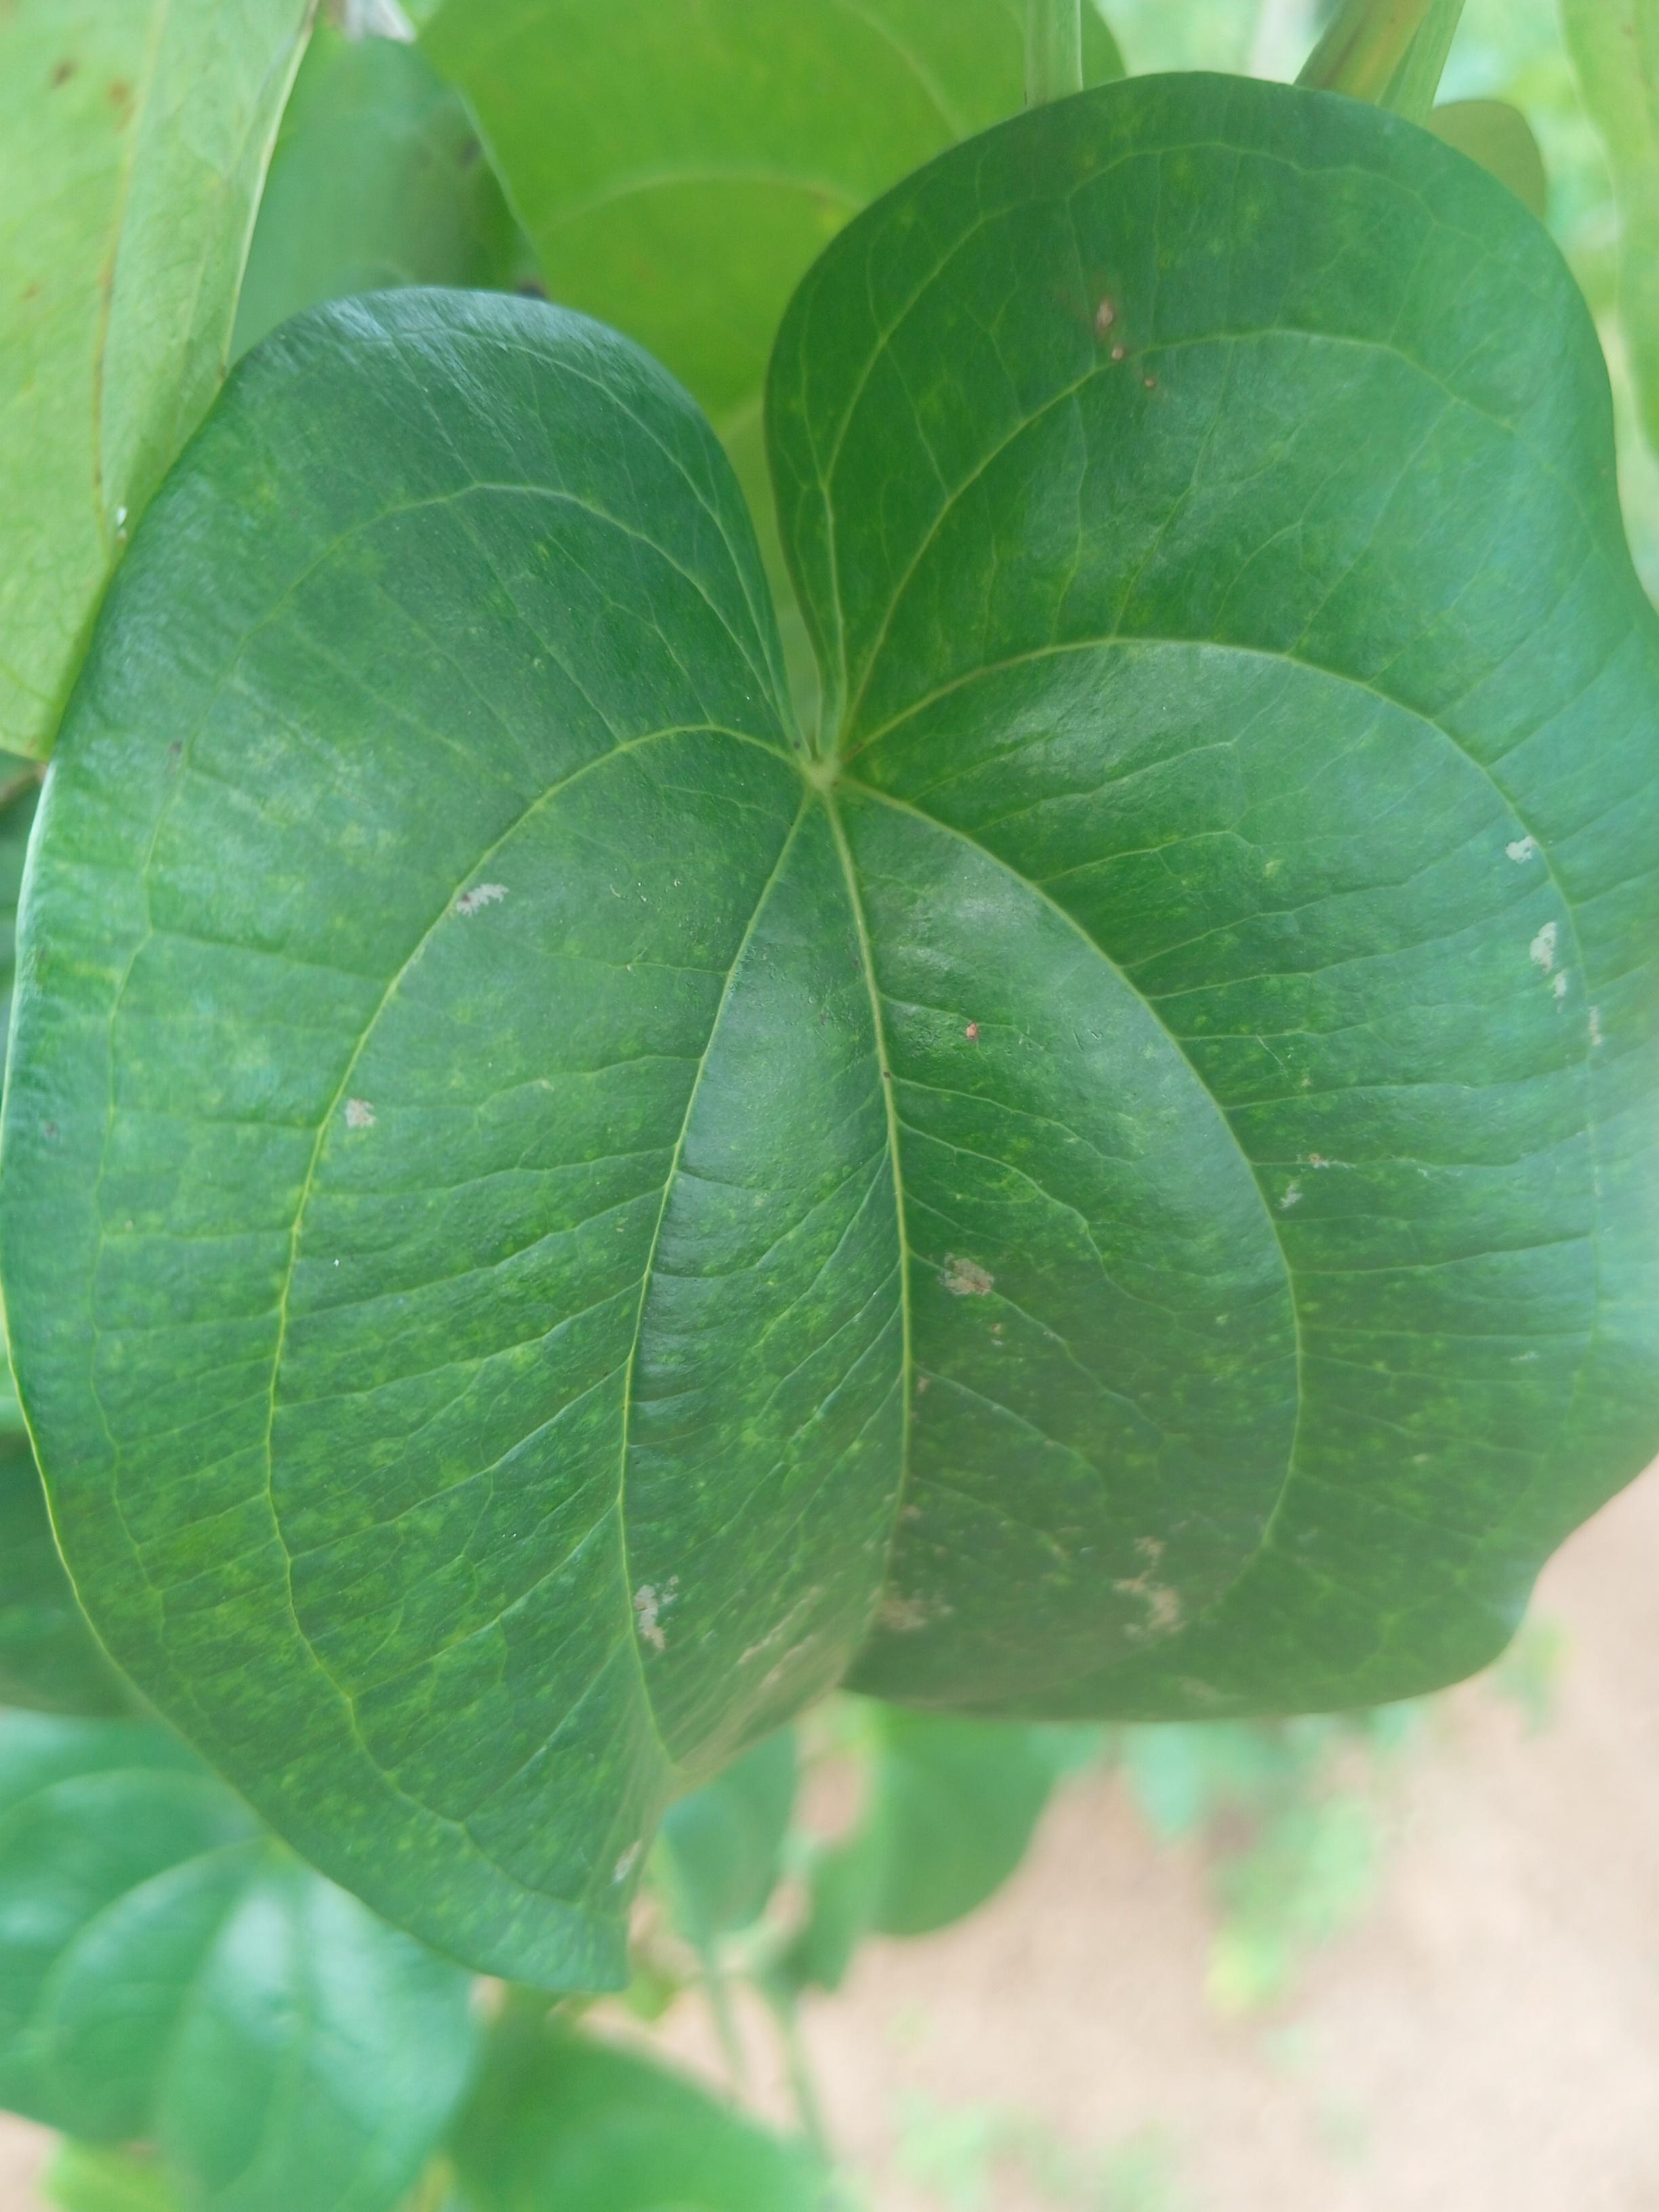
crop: yam
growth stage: sprouting emergence
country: Nigeria
